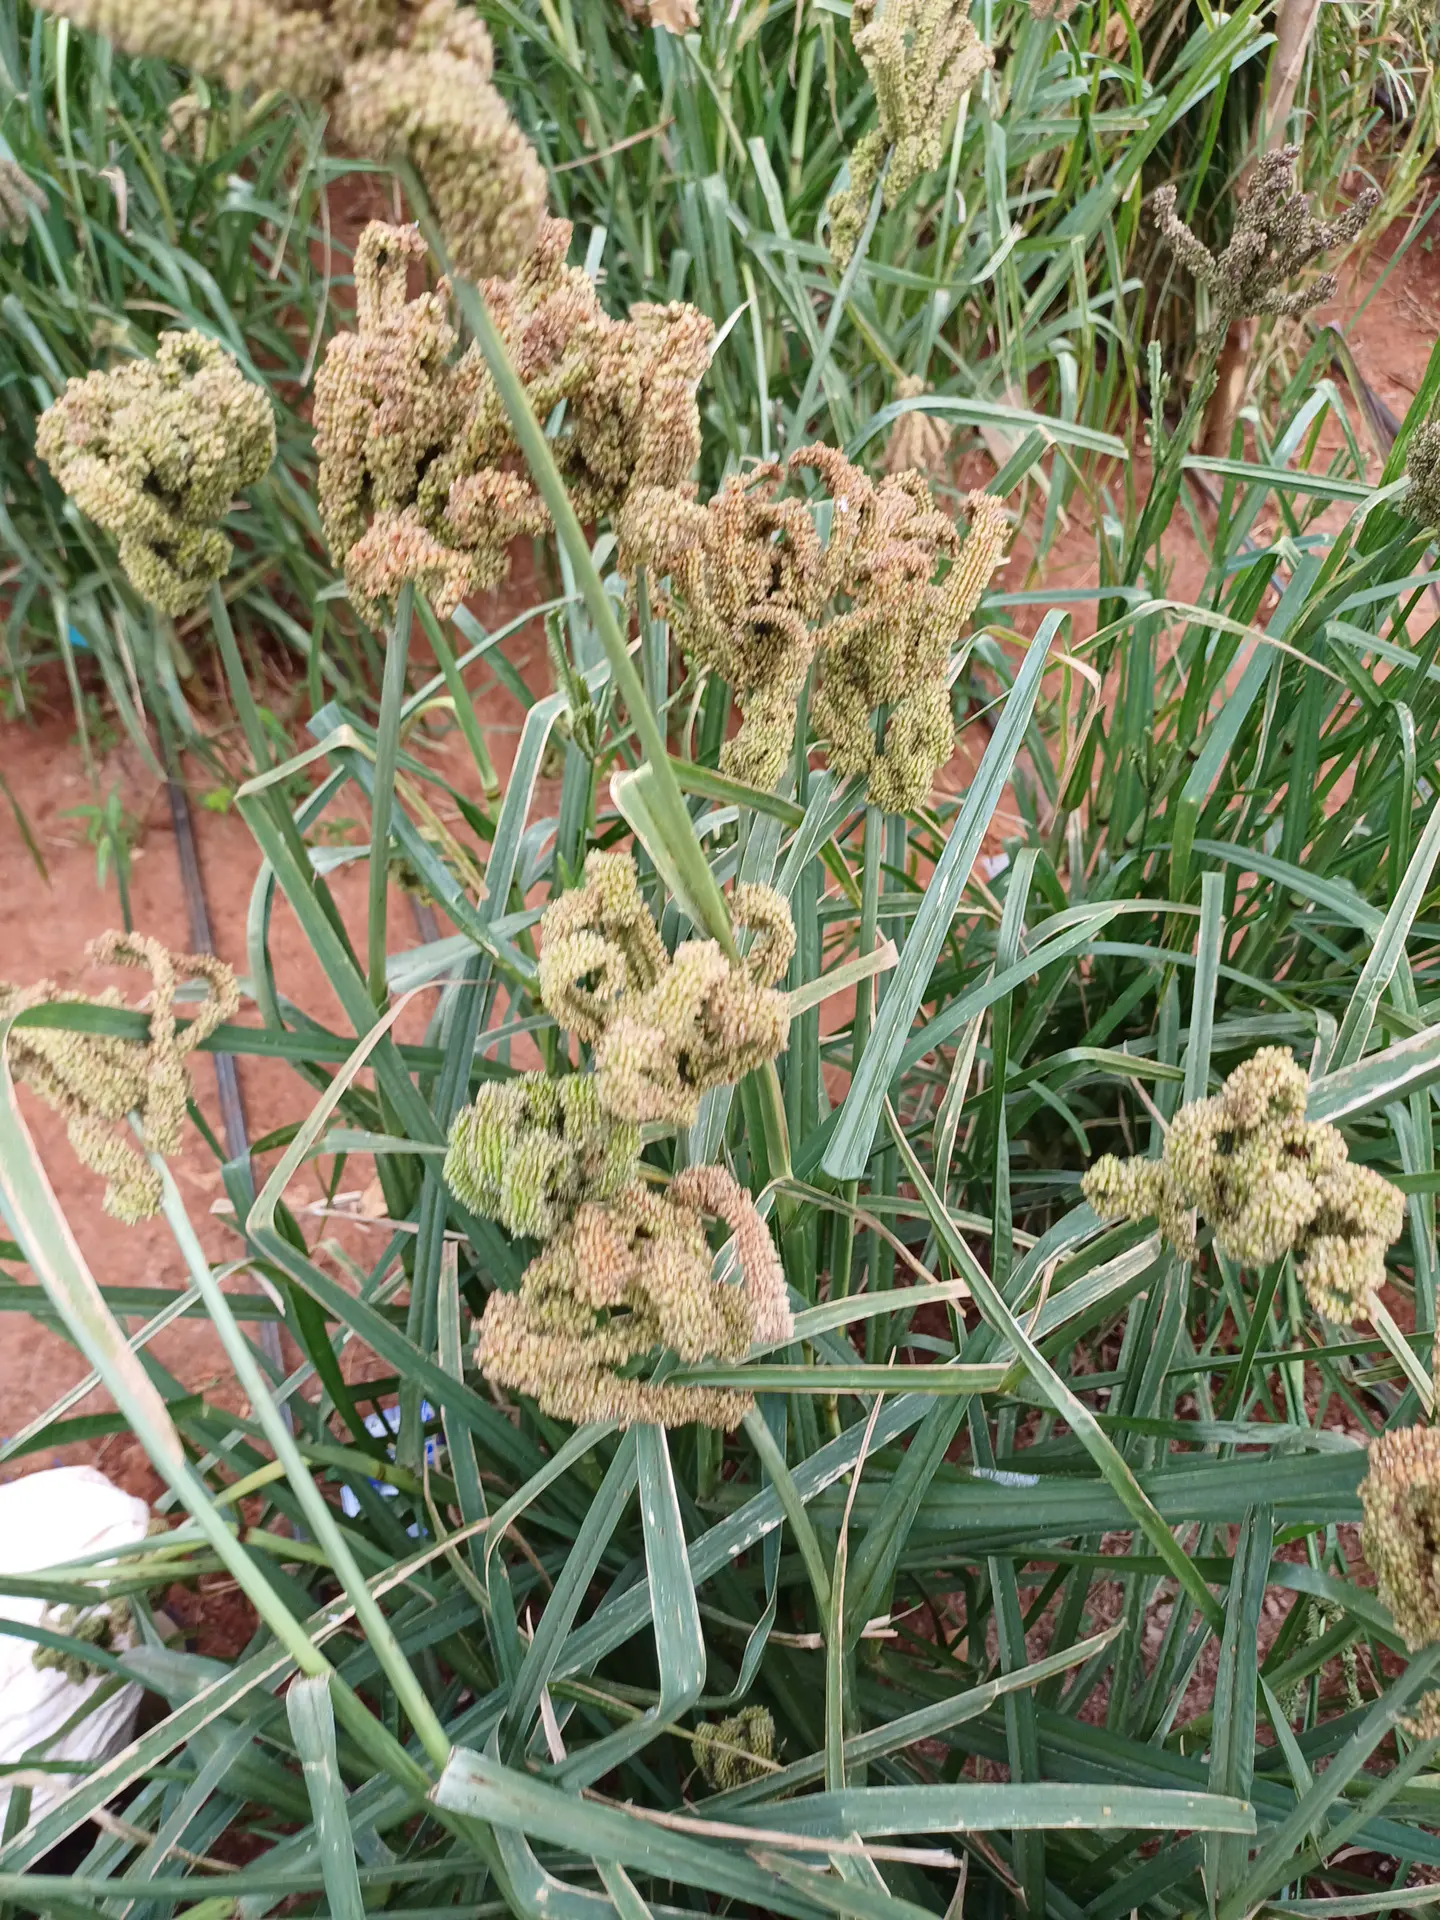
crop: finger millet
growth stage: filling grain
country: Kenya
